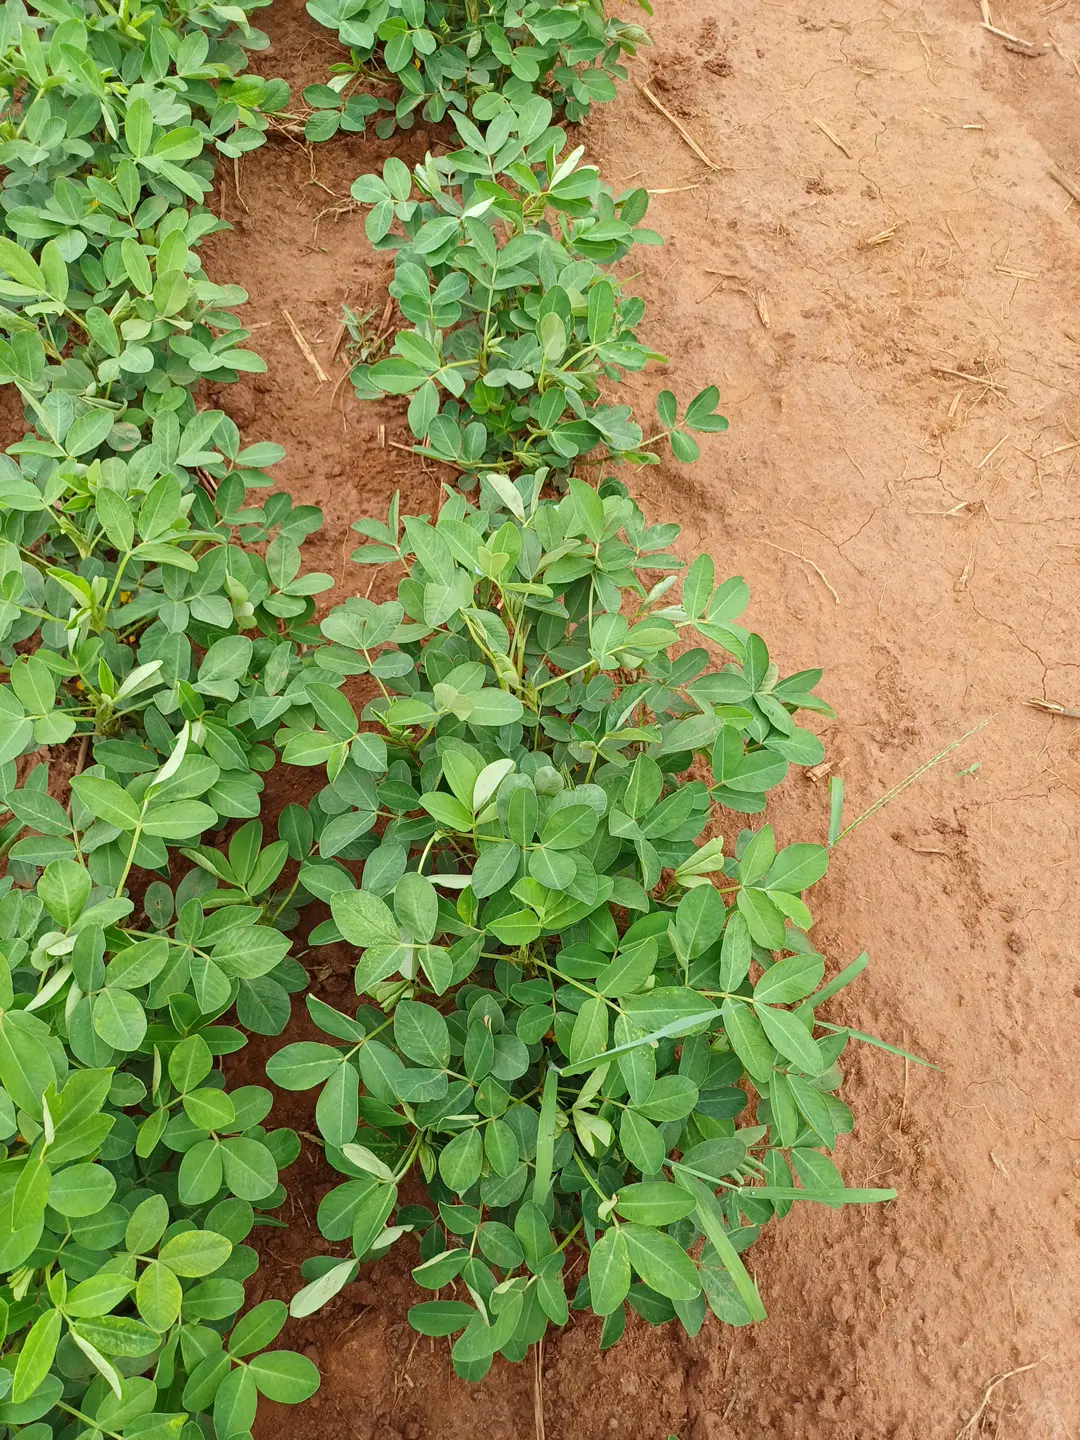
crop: groundnut
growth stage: flowering
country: Kenya
